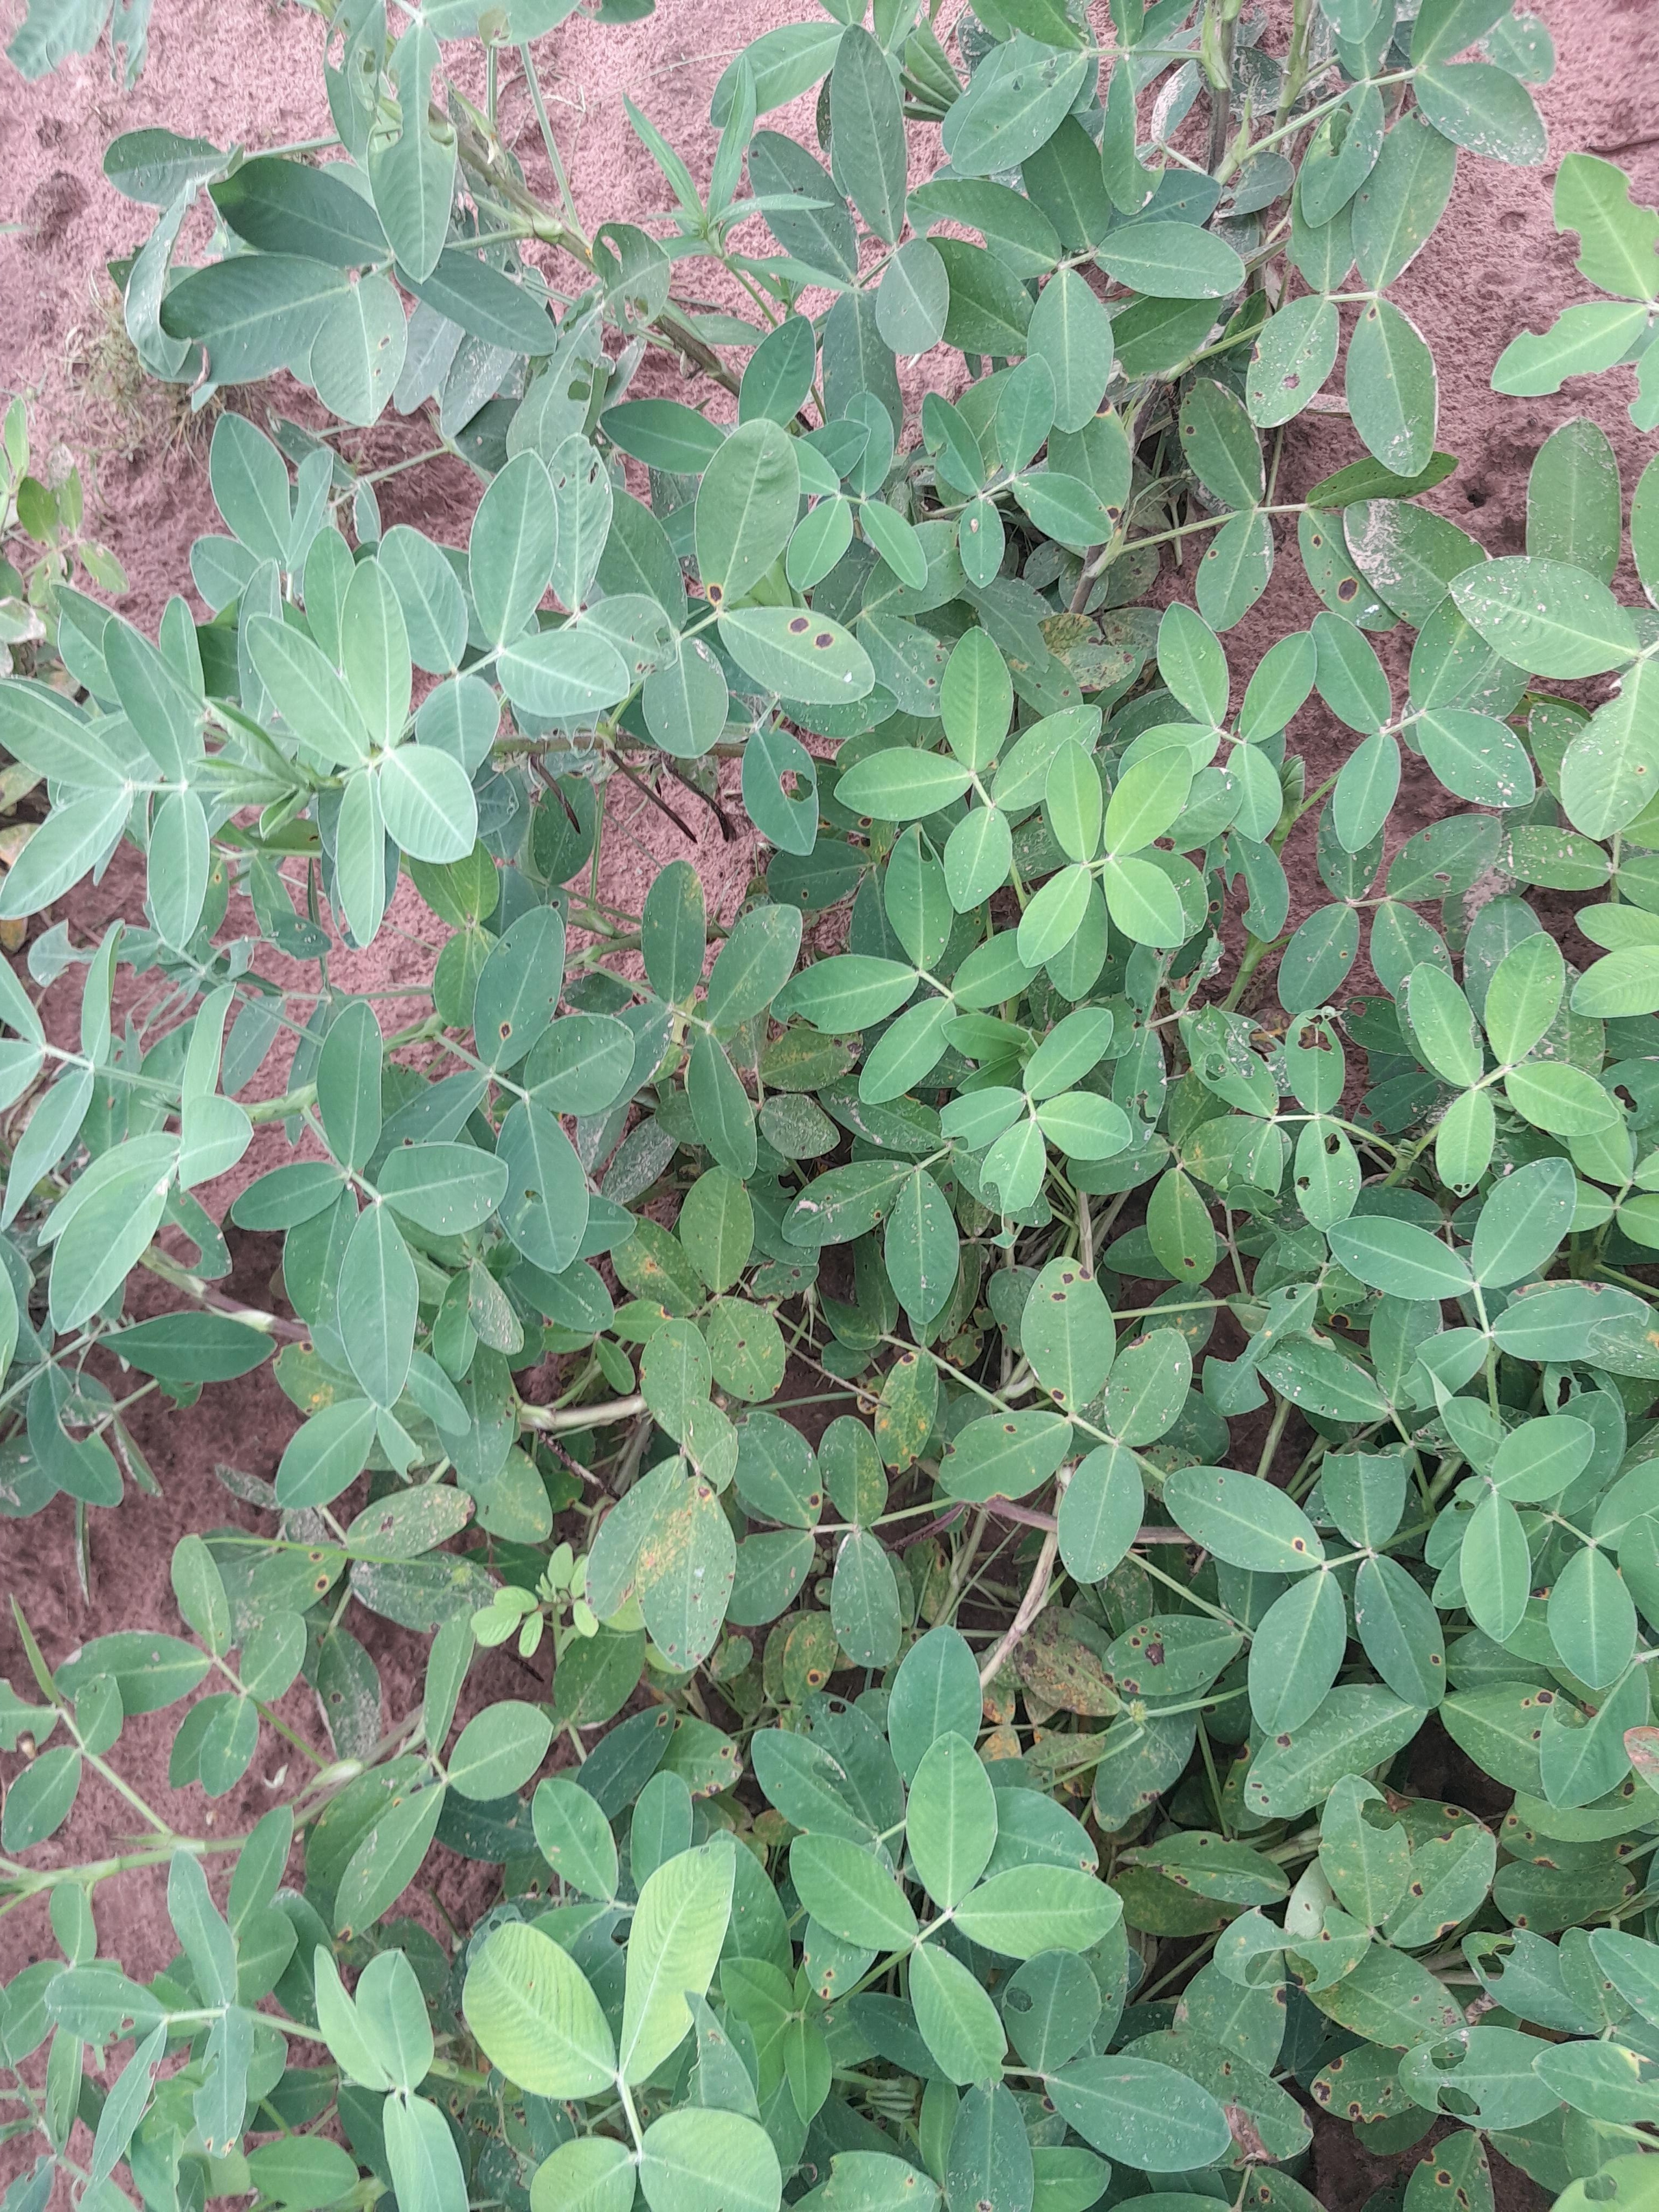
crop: groundnut
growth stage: flowering
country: Senegal
